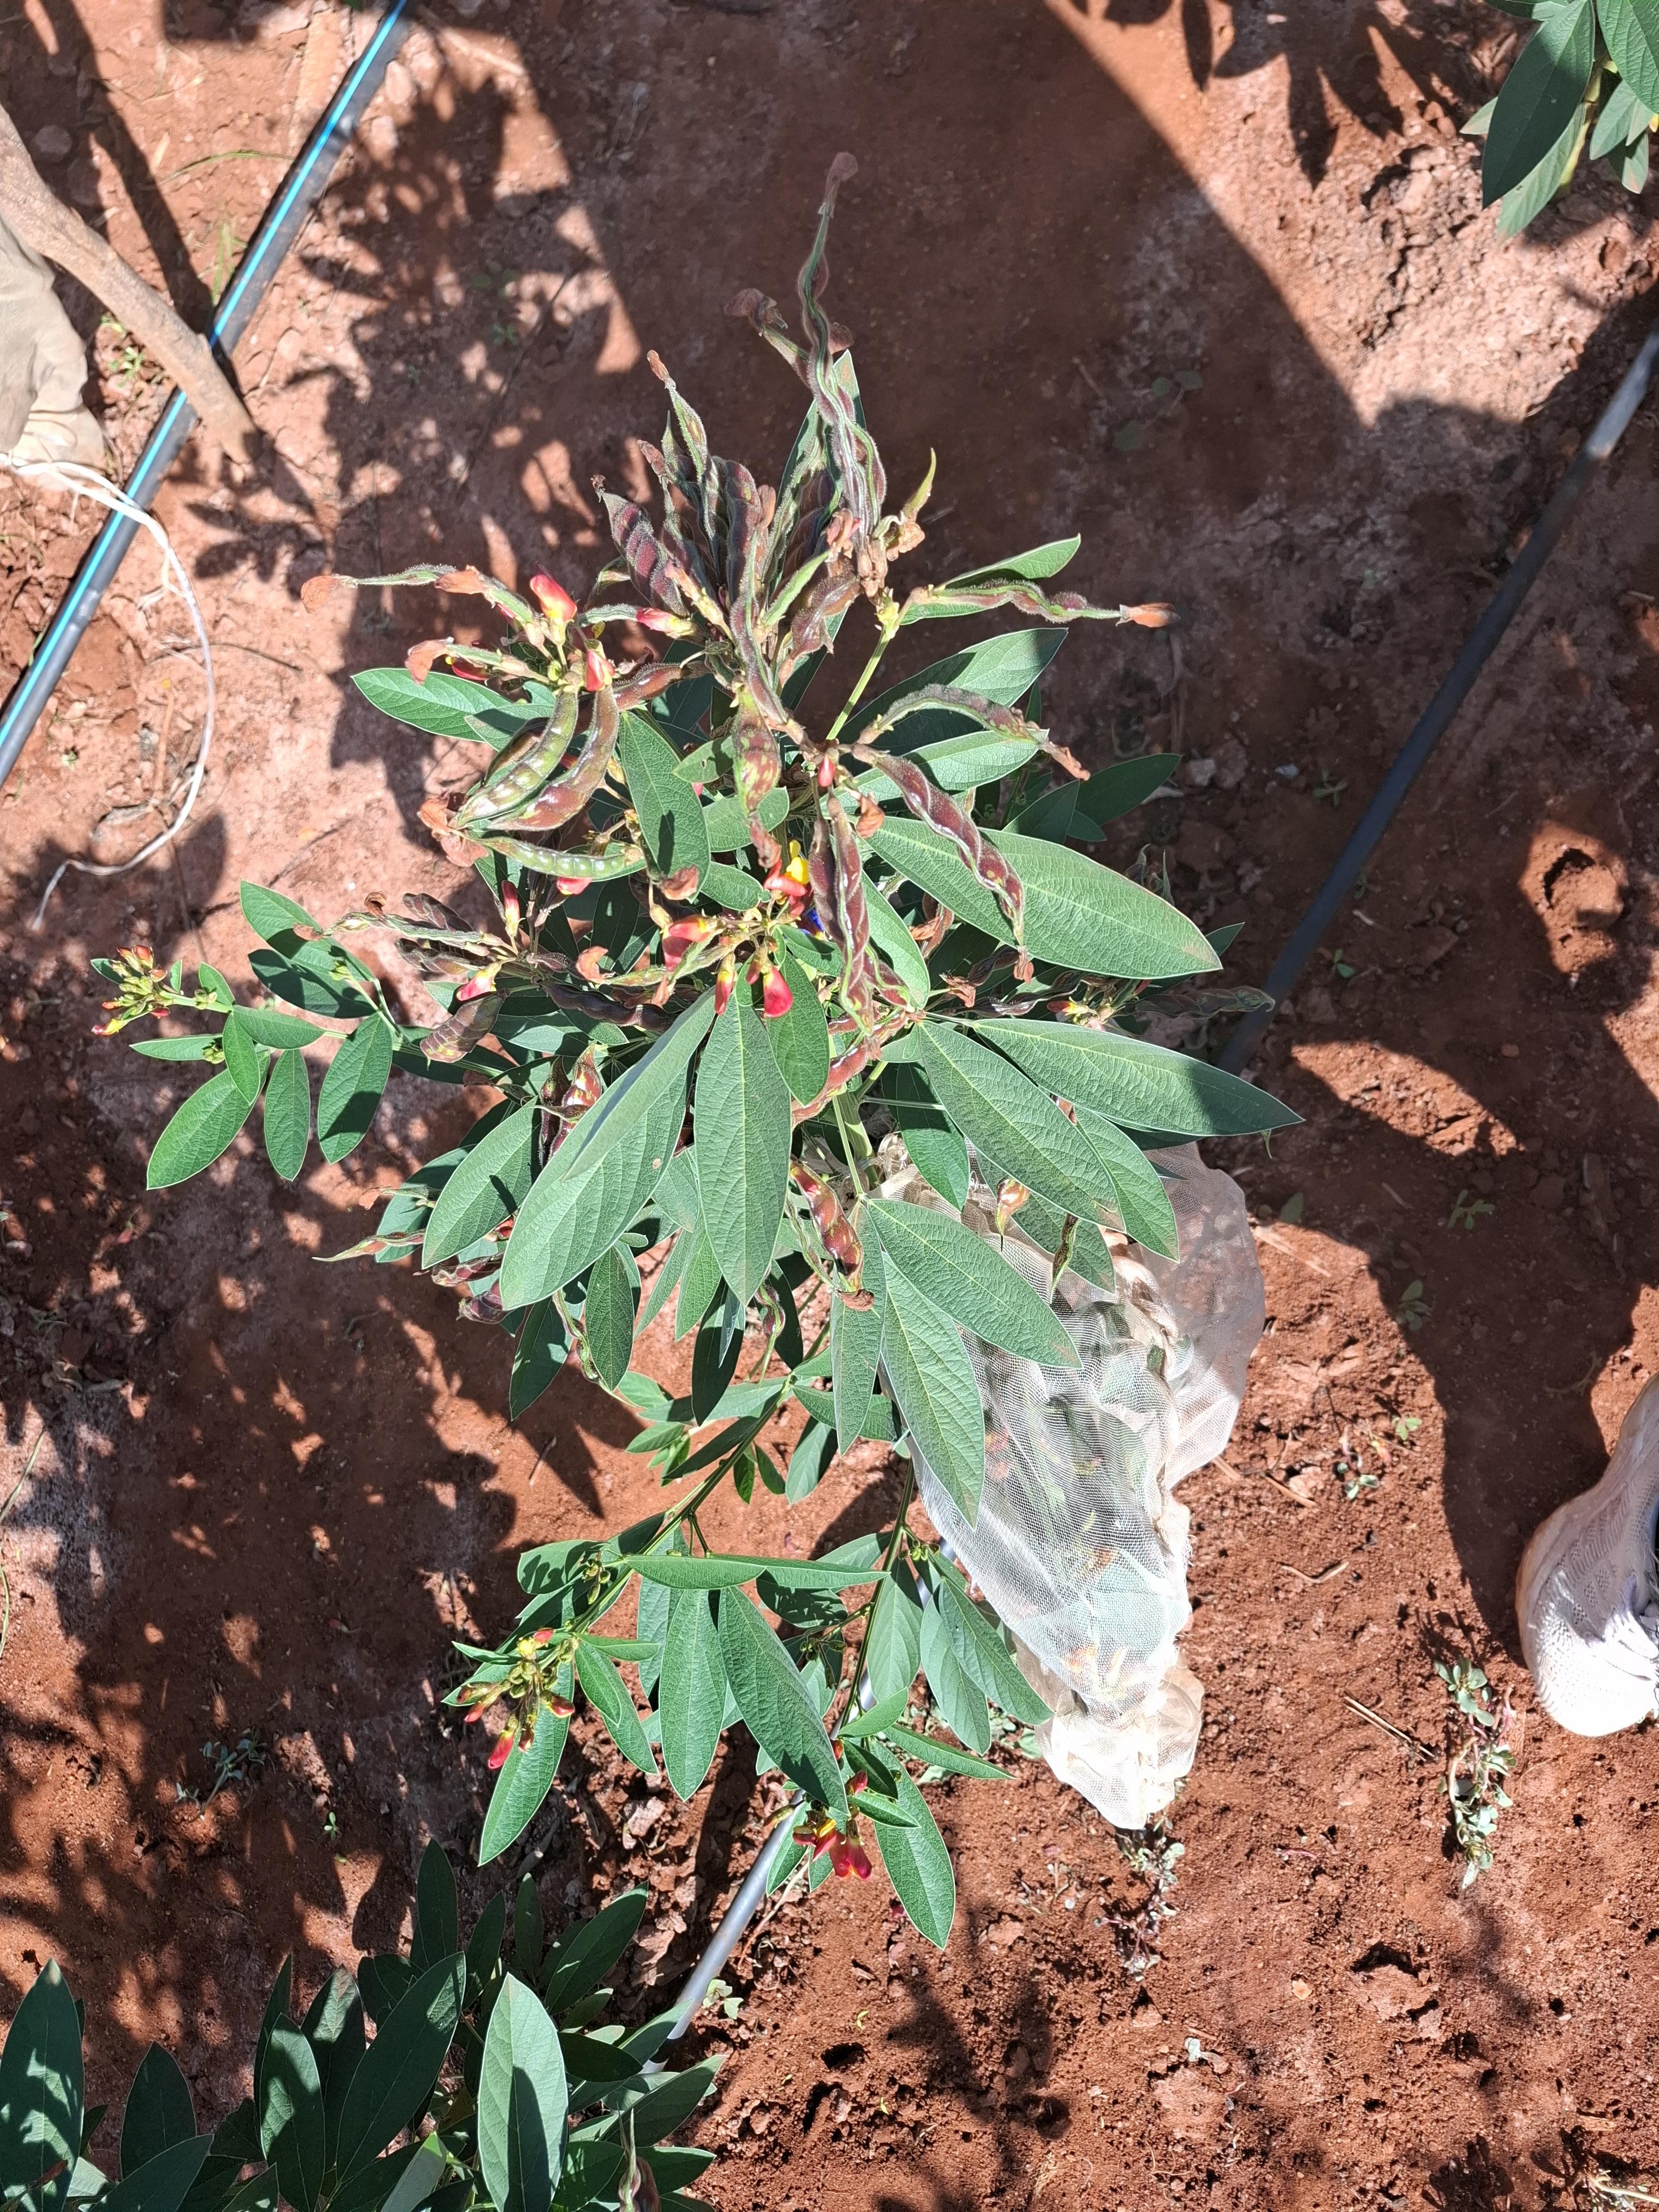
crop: pigeonpea
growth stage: development pod
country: Kenya
